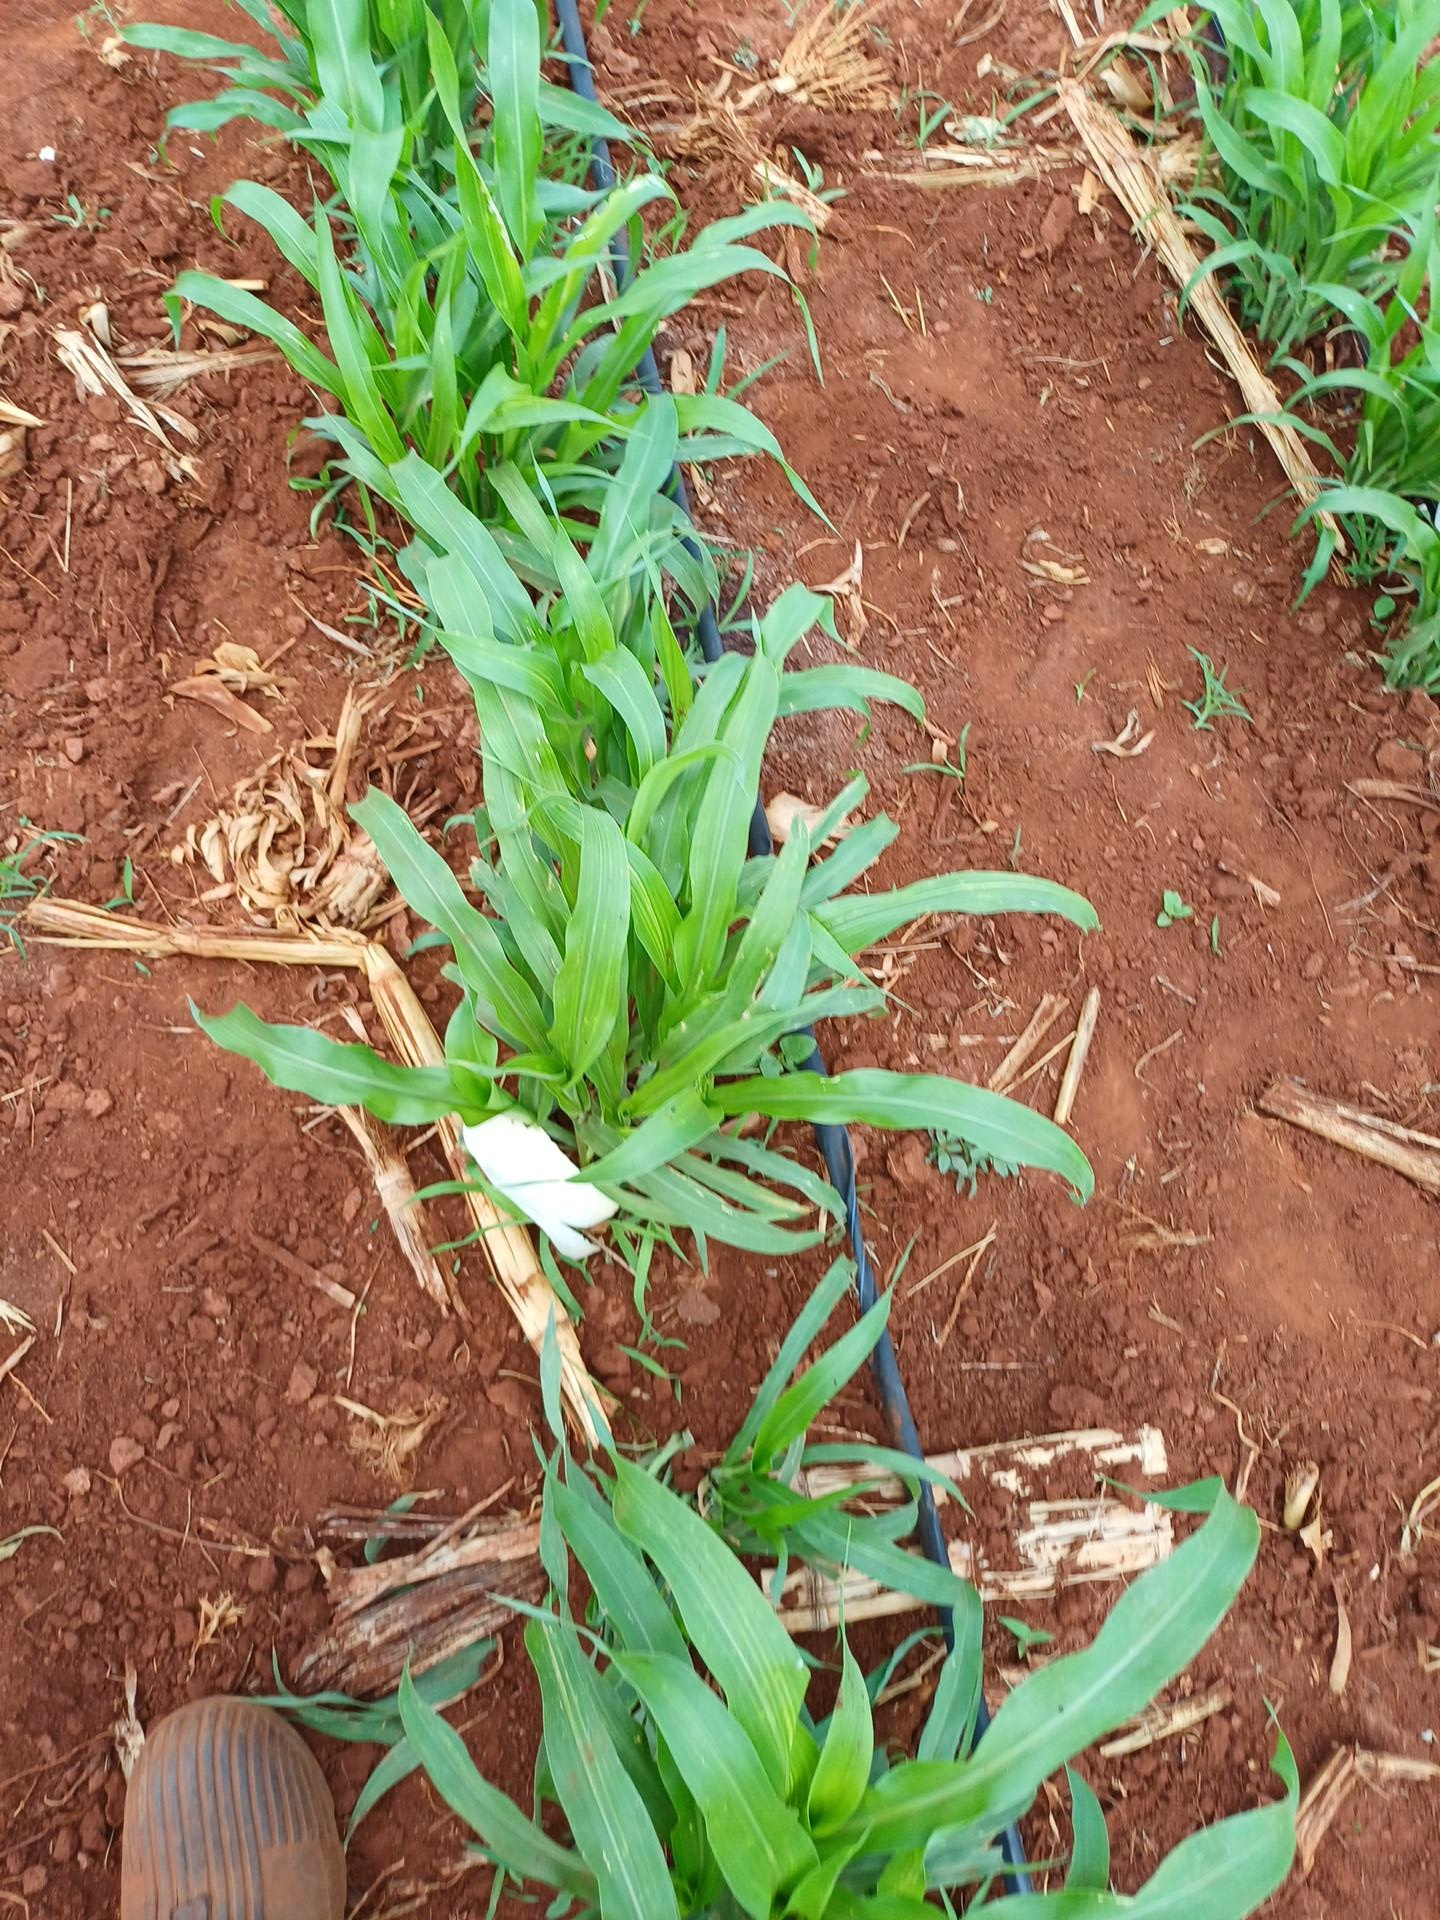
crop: sorghum
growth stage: vegetative
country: Kenya
